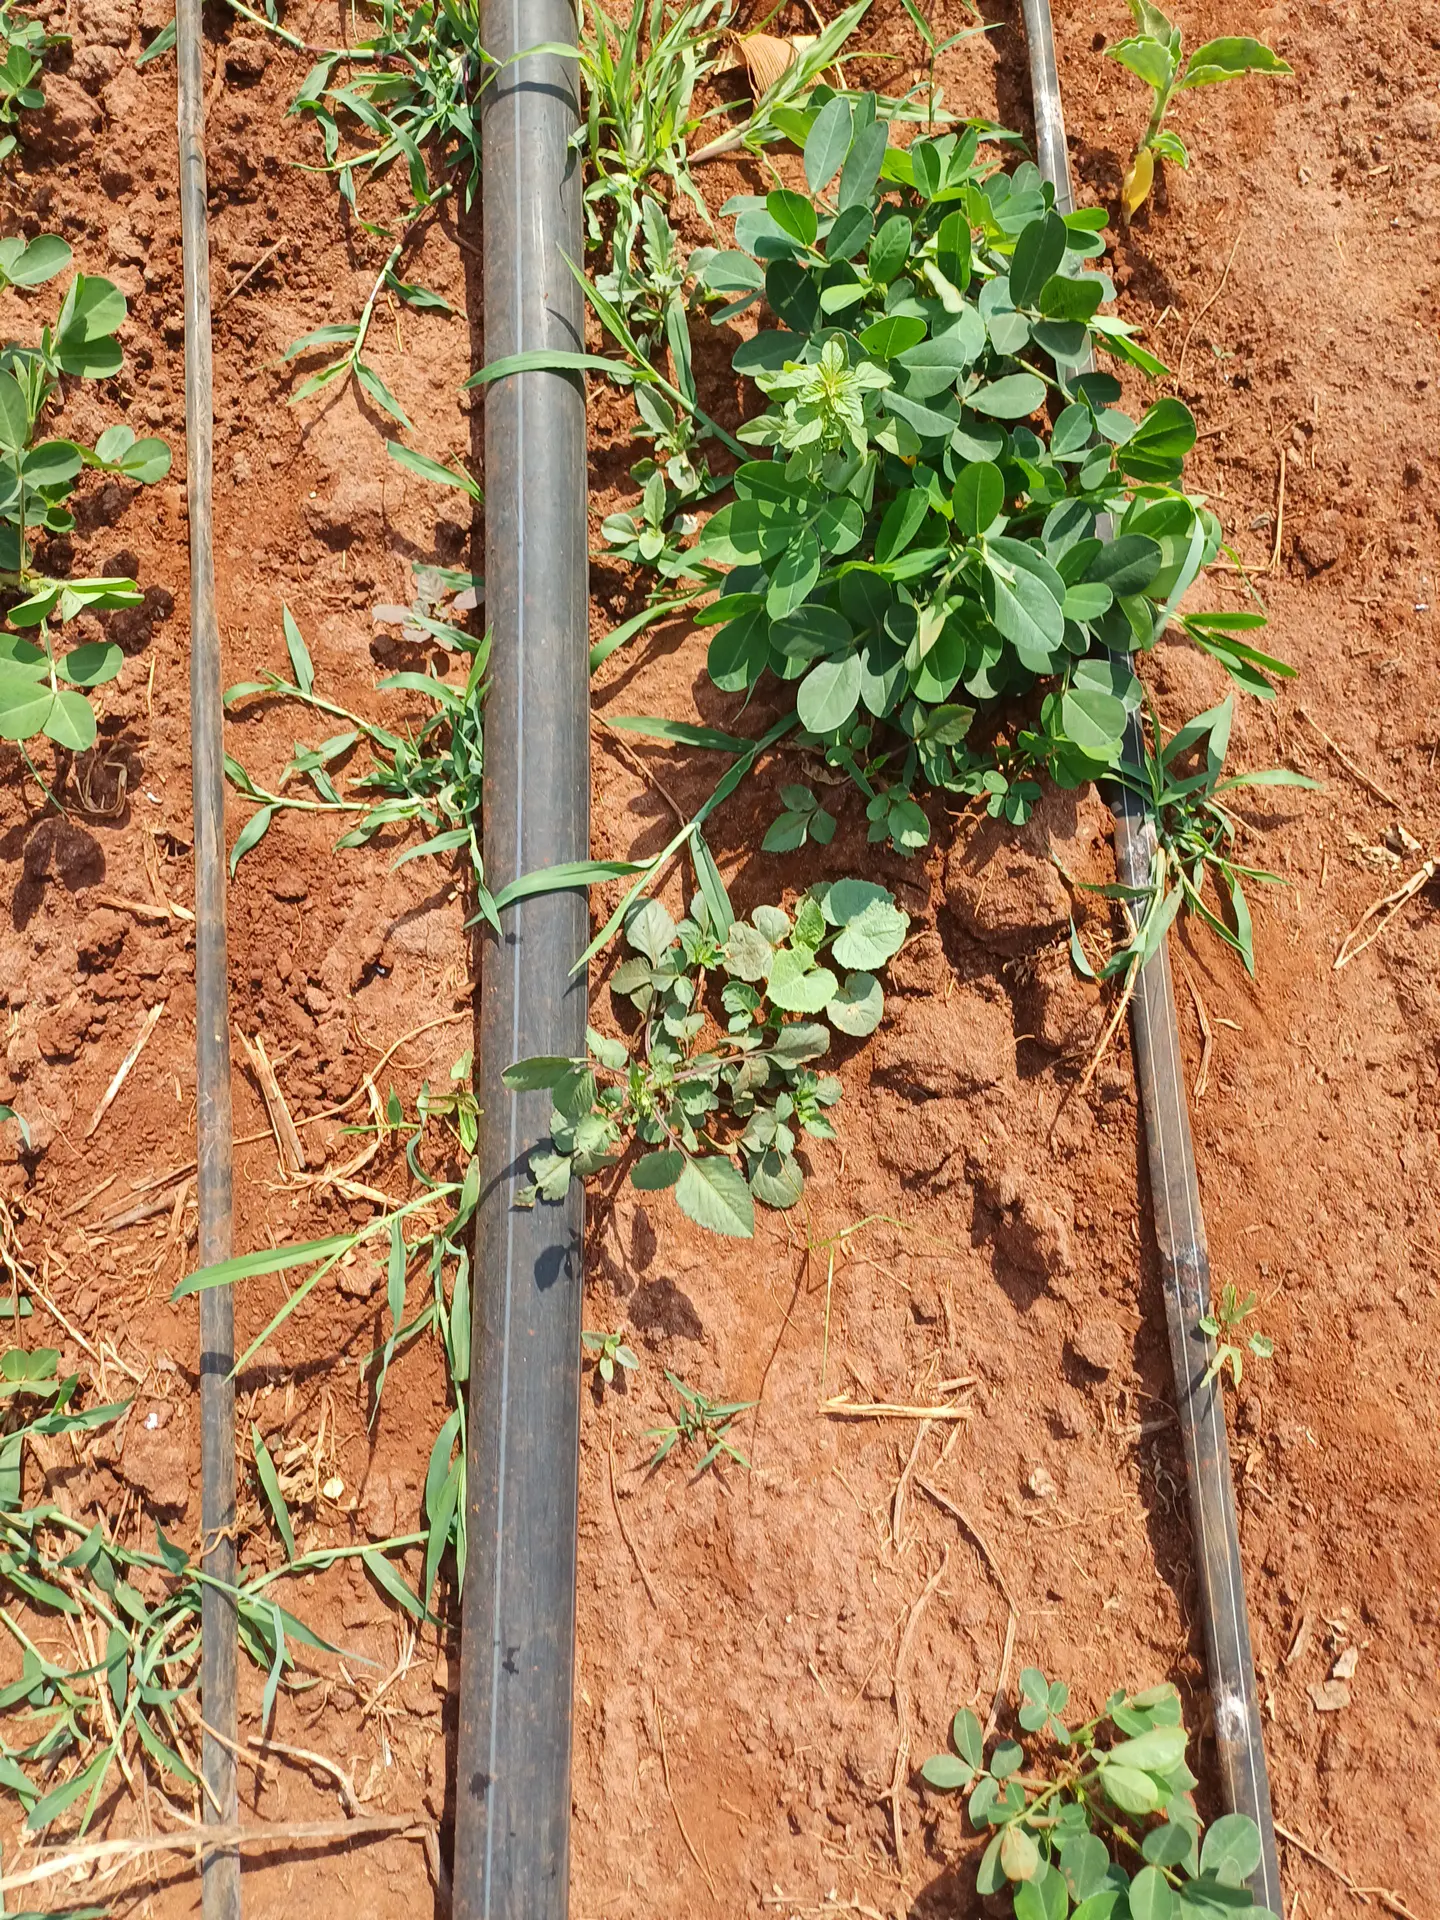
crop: groundnut
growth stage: vegetative
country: Kenya
